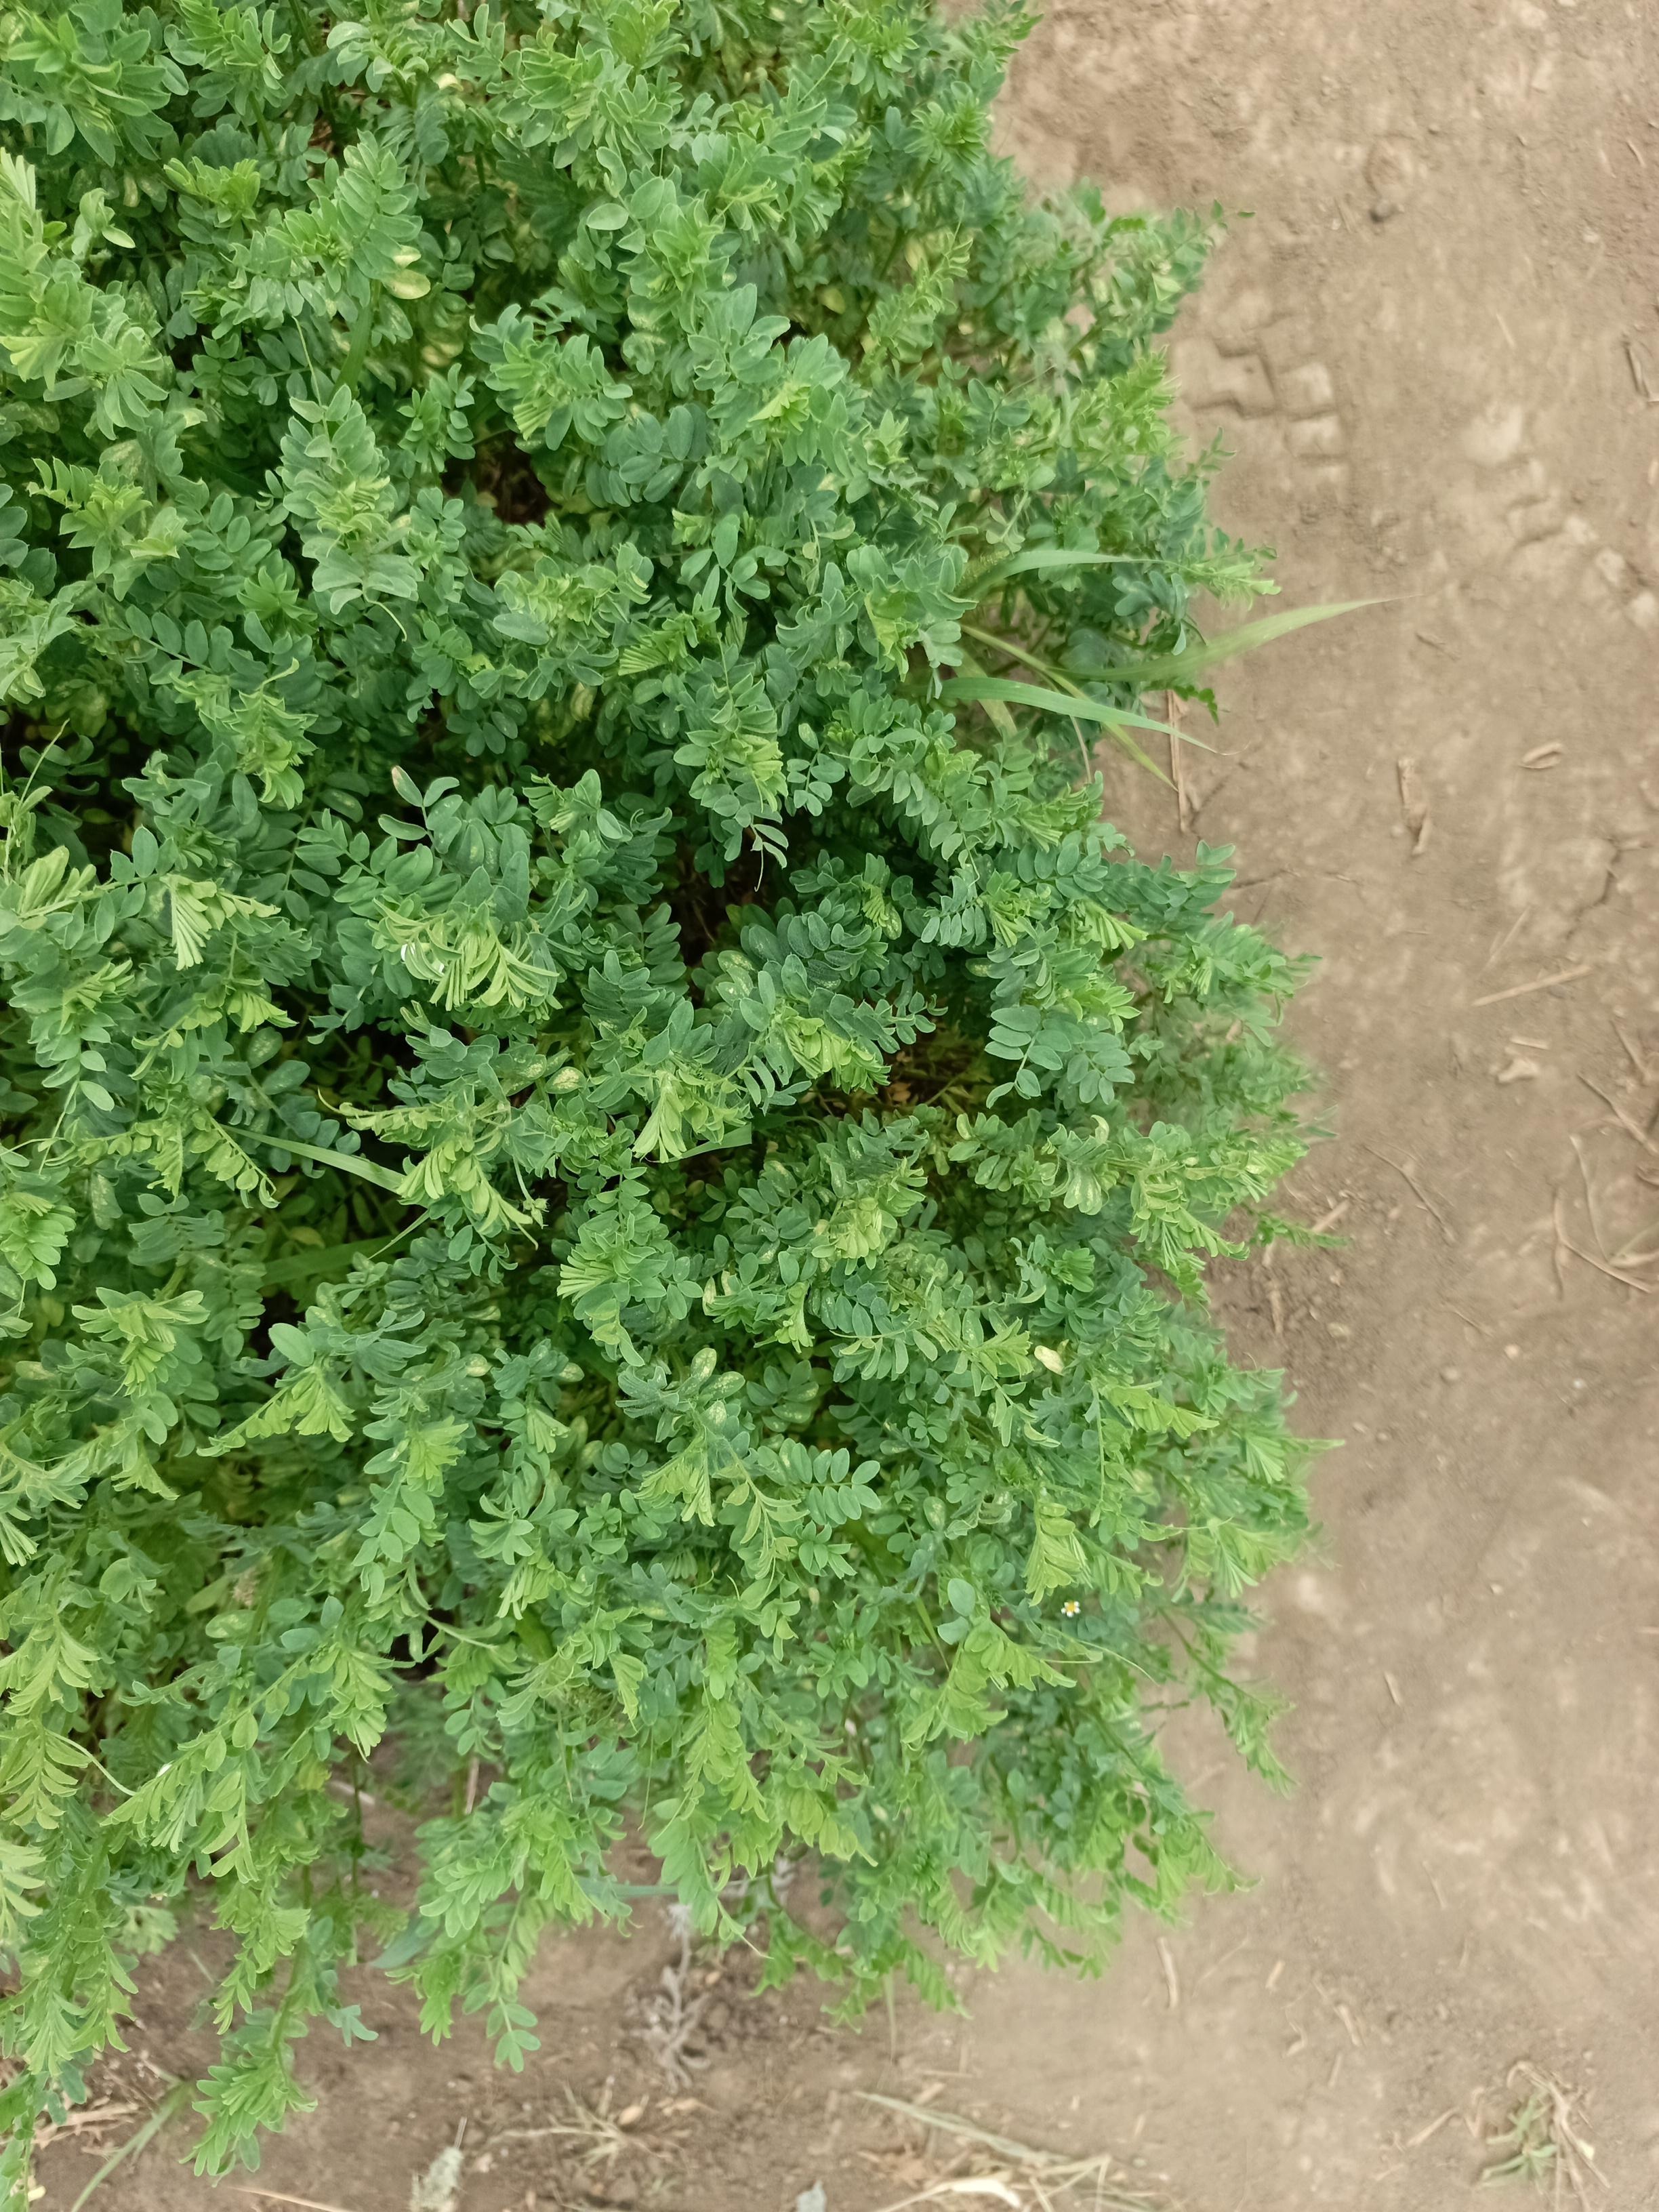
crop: lentil
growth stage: vegetative
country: Tanzania
